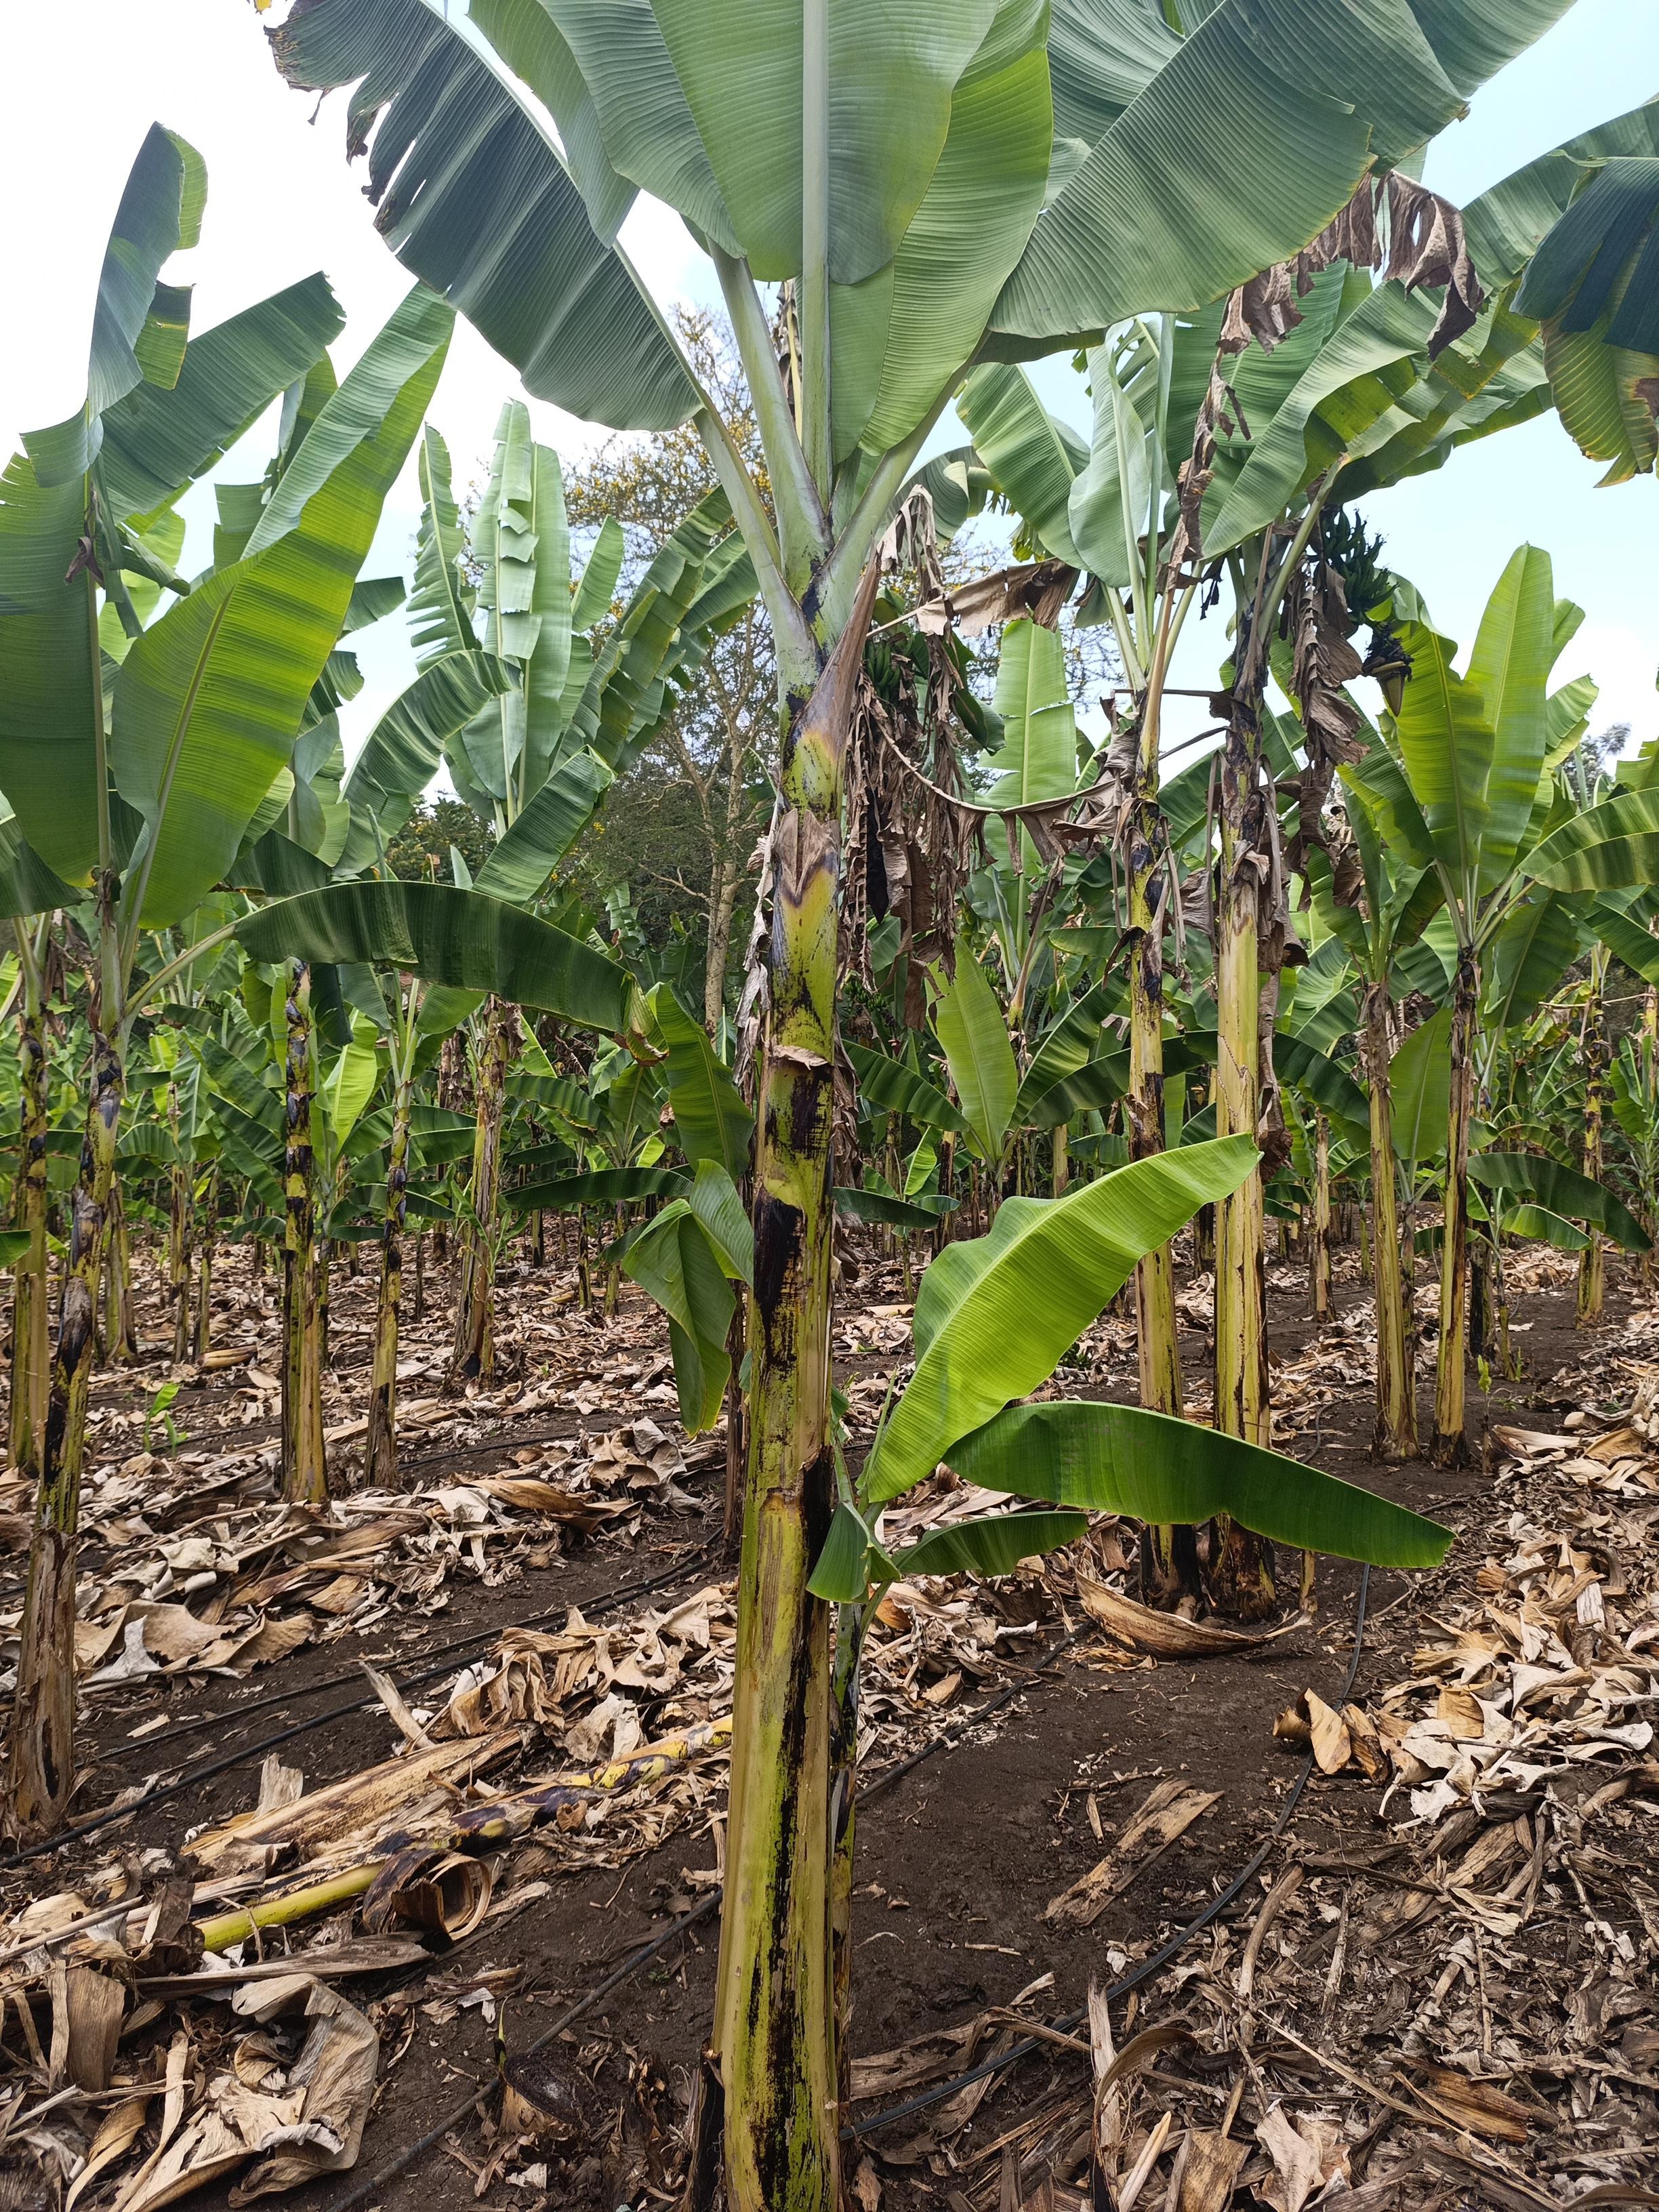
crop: banana
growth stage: vegetative
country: Tanzania
